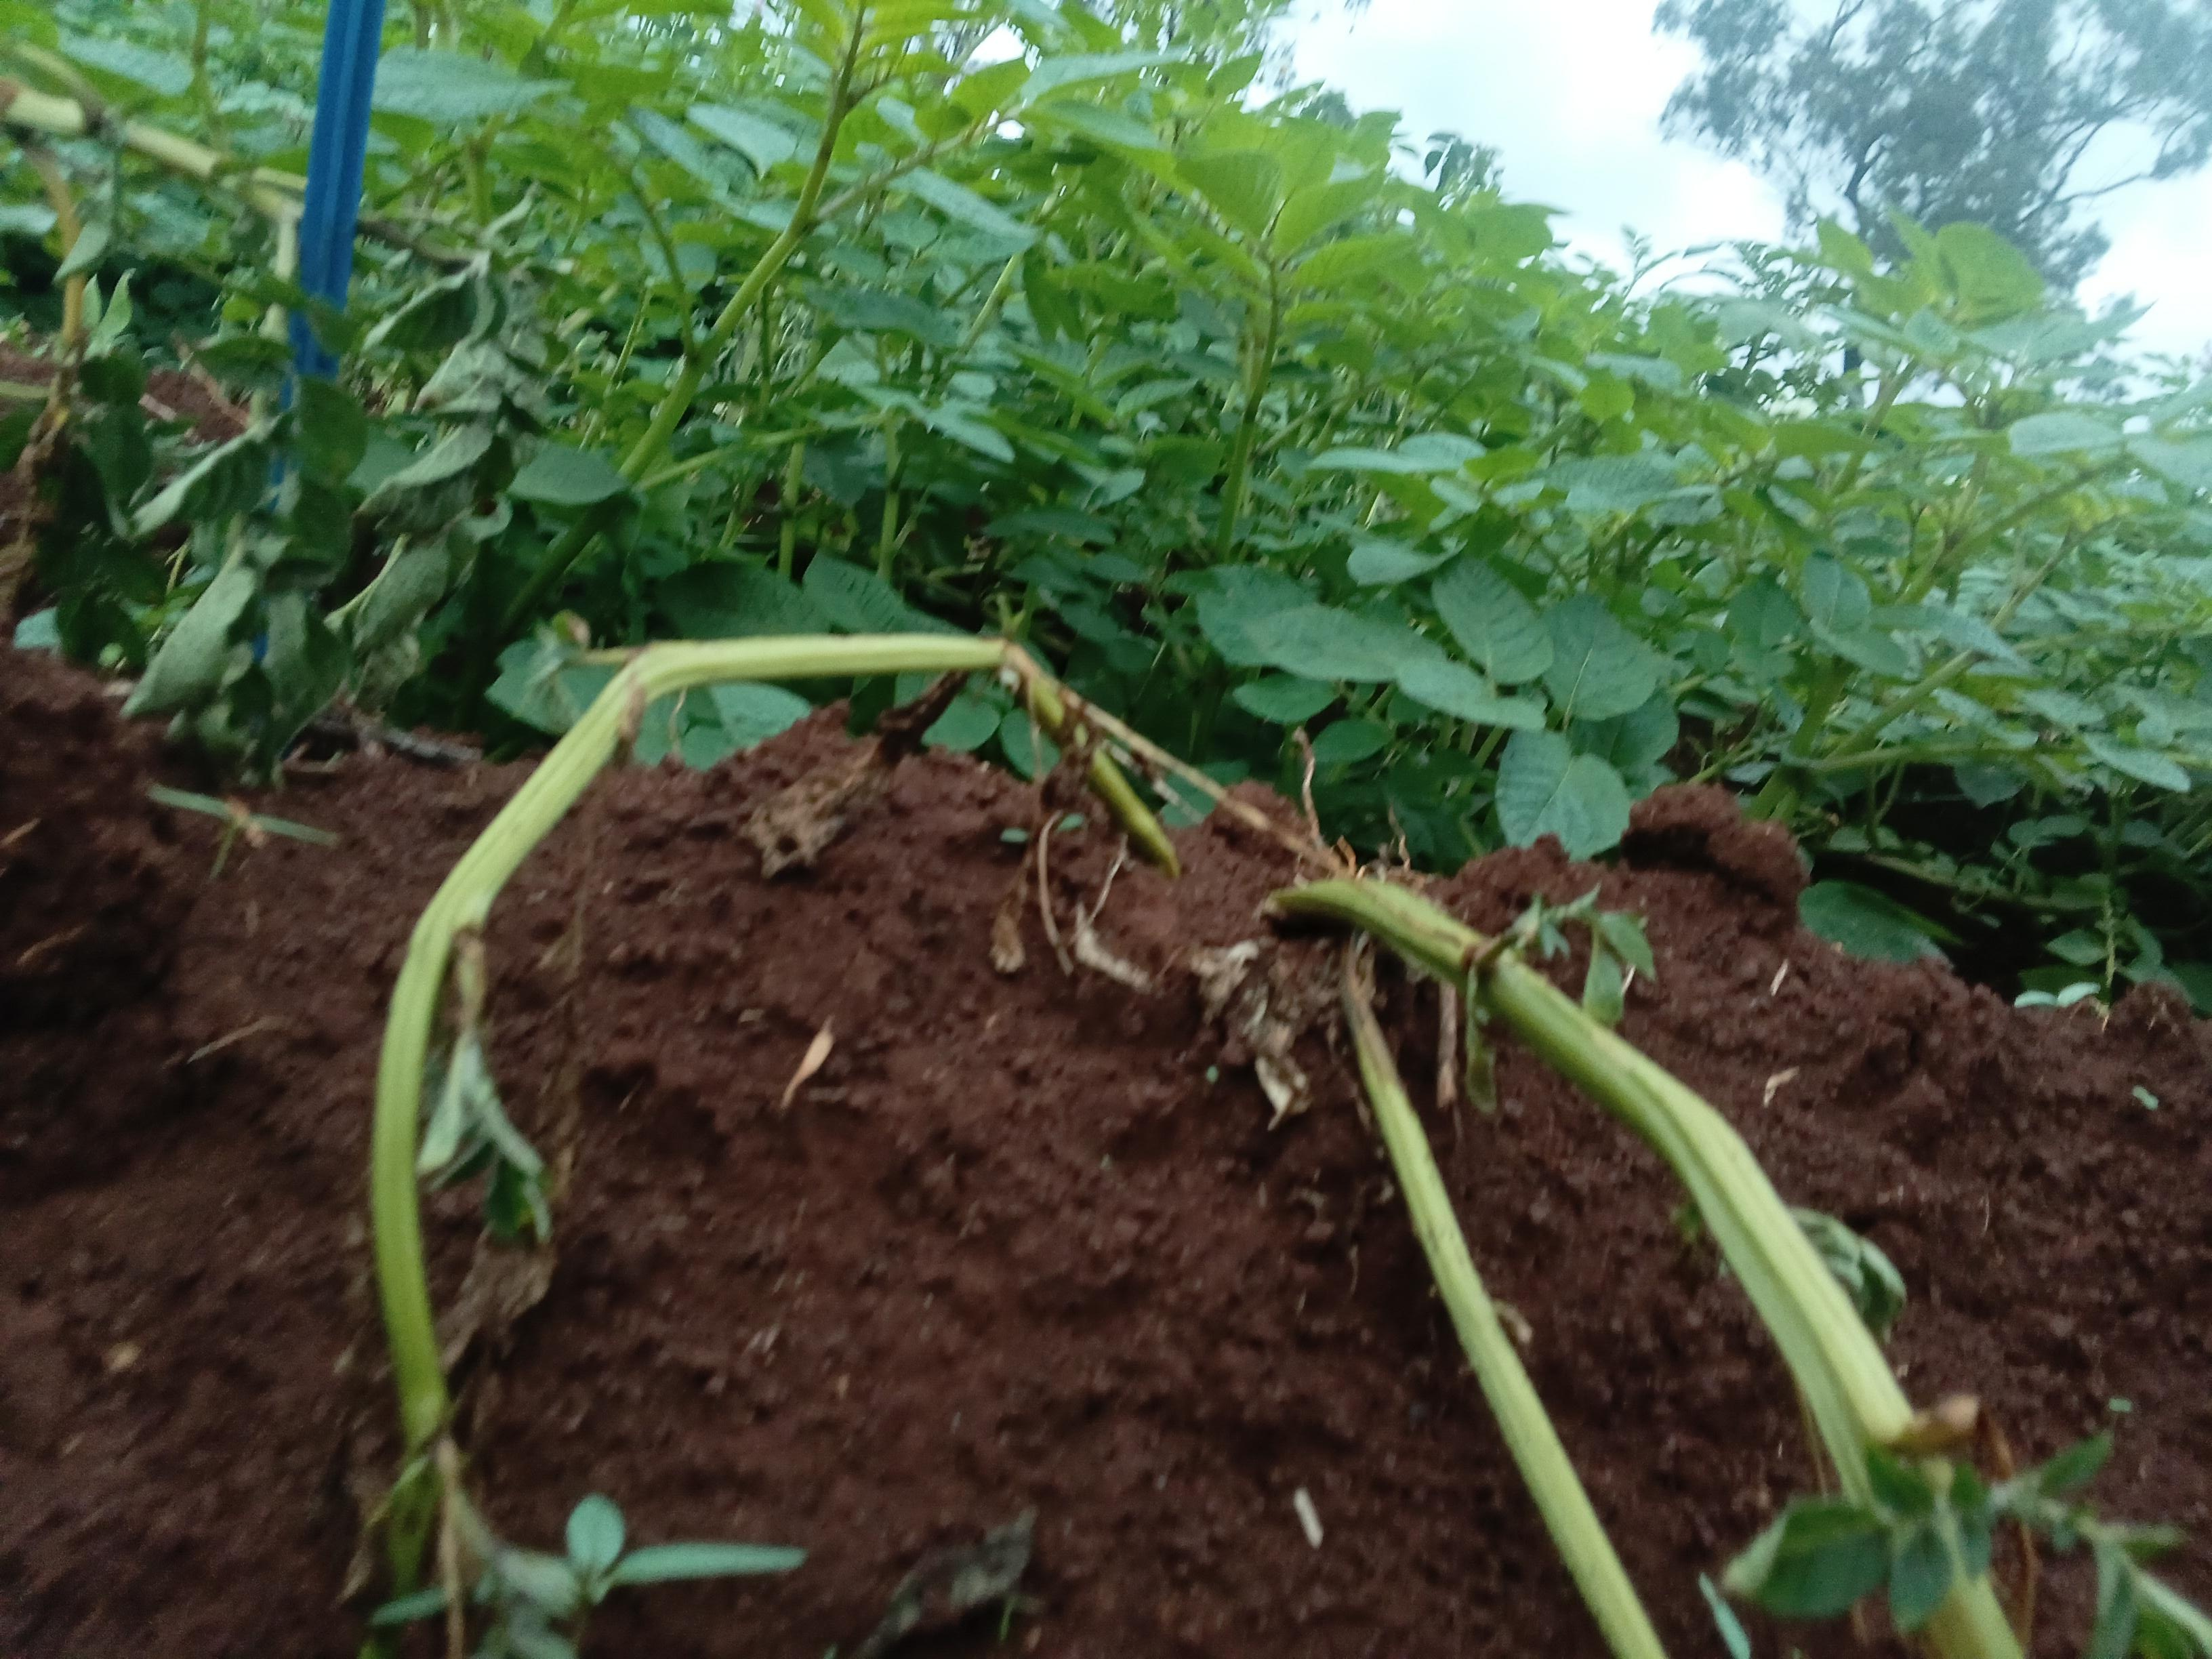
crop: potato
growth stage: flowering
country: Kenya
